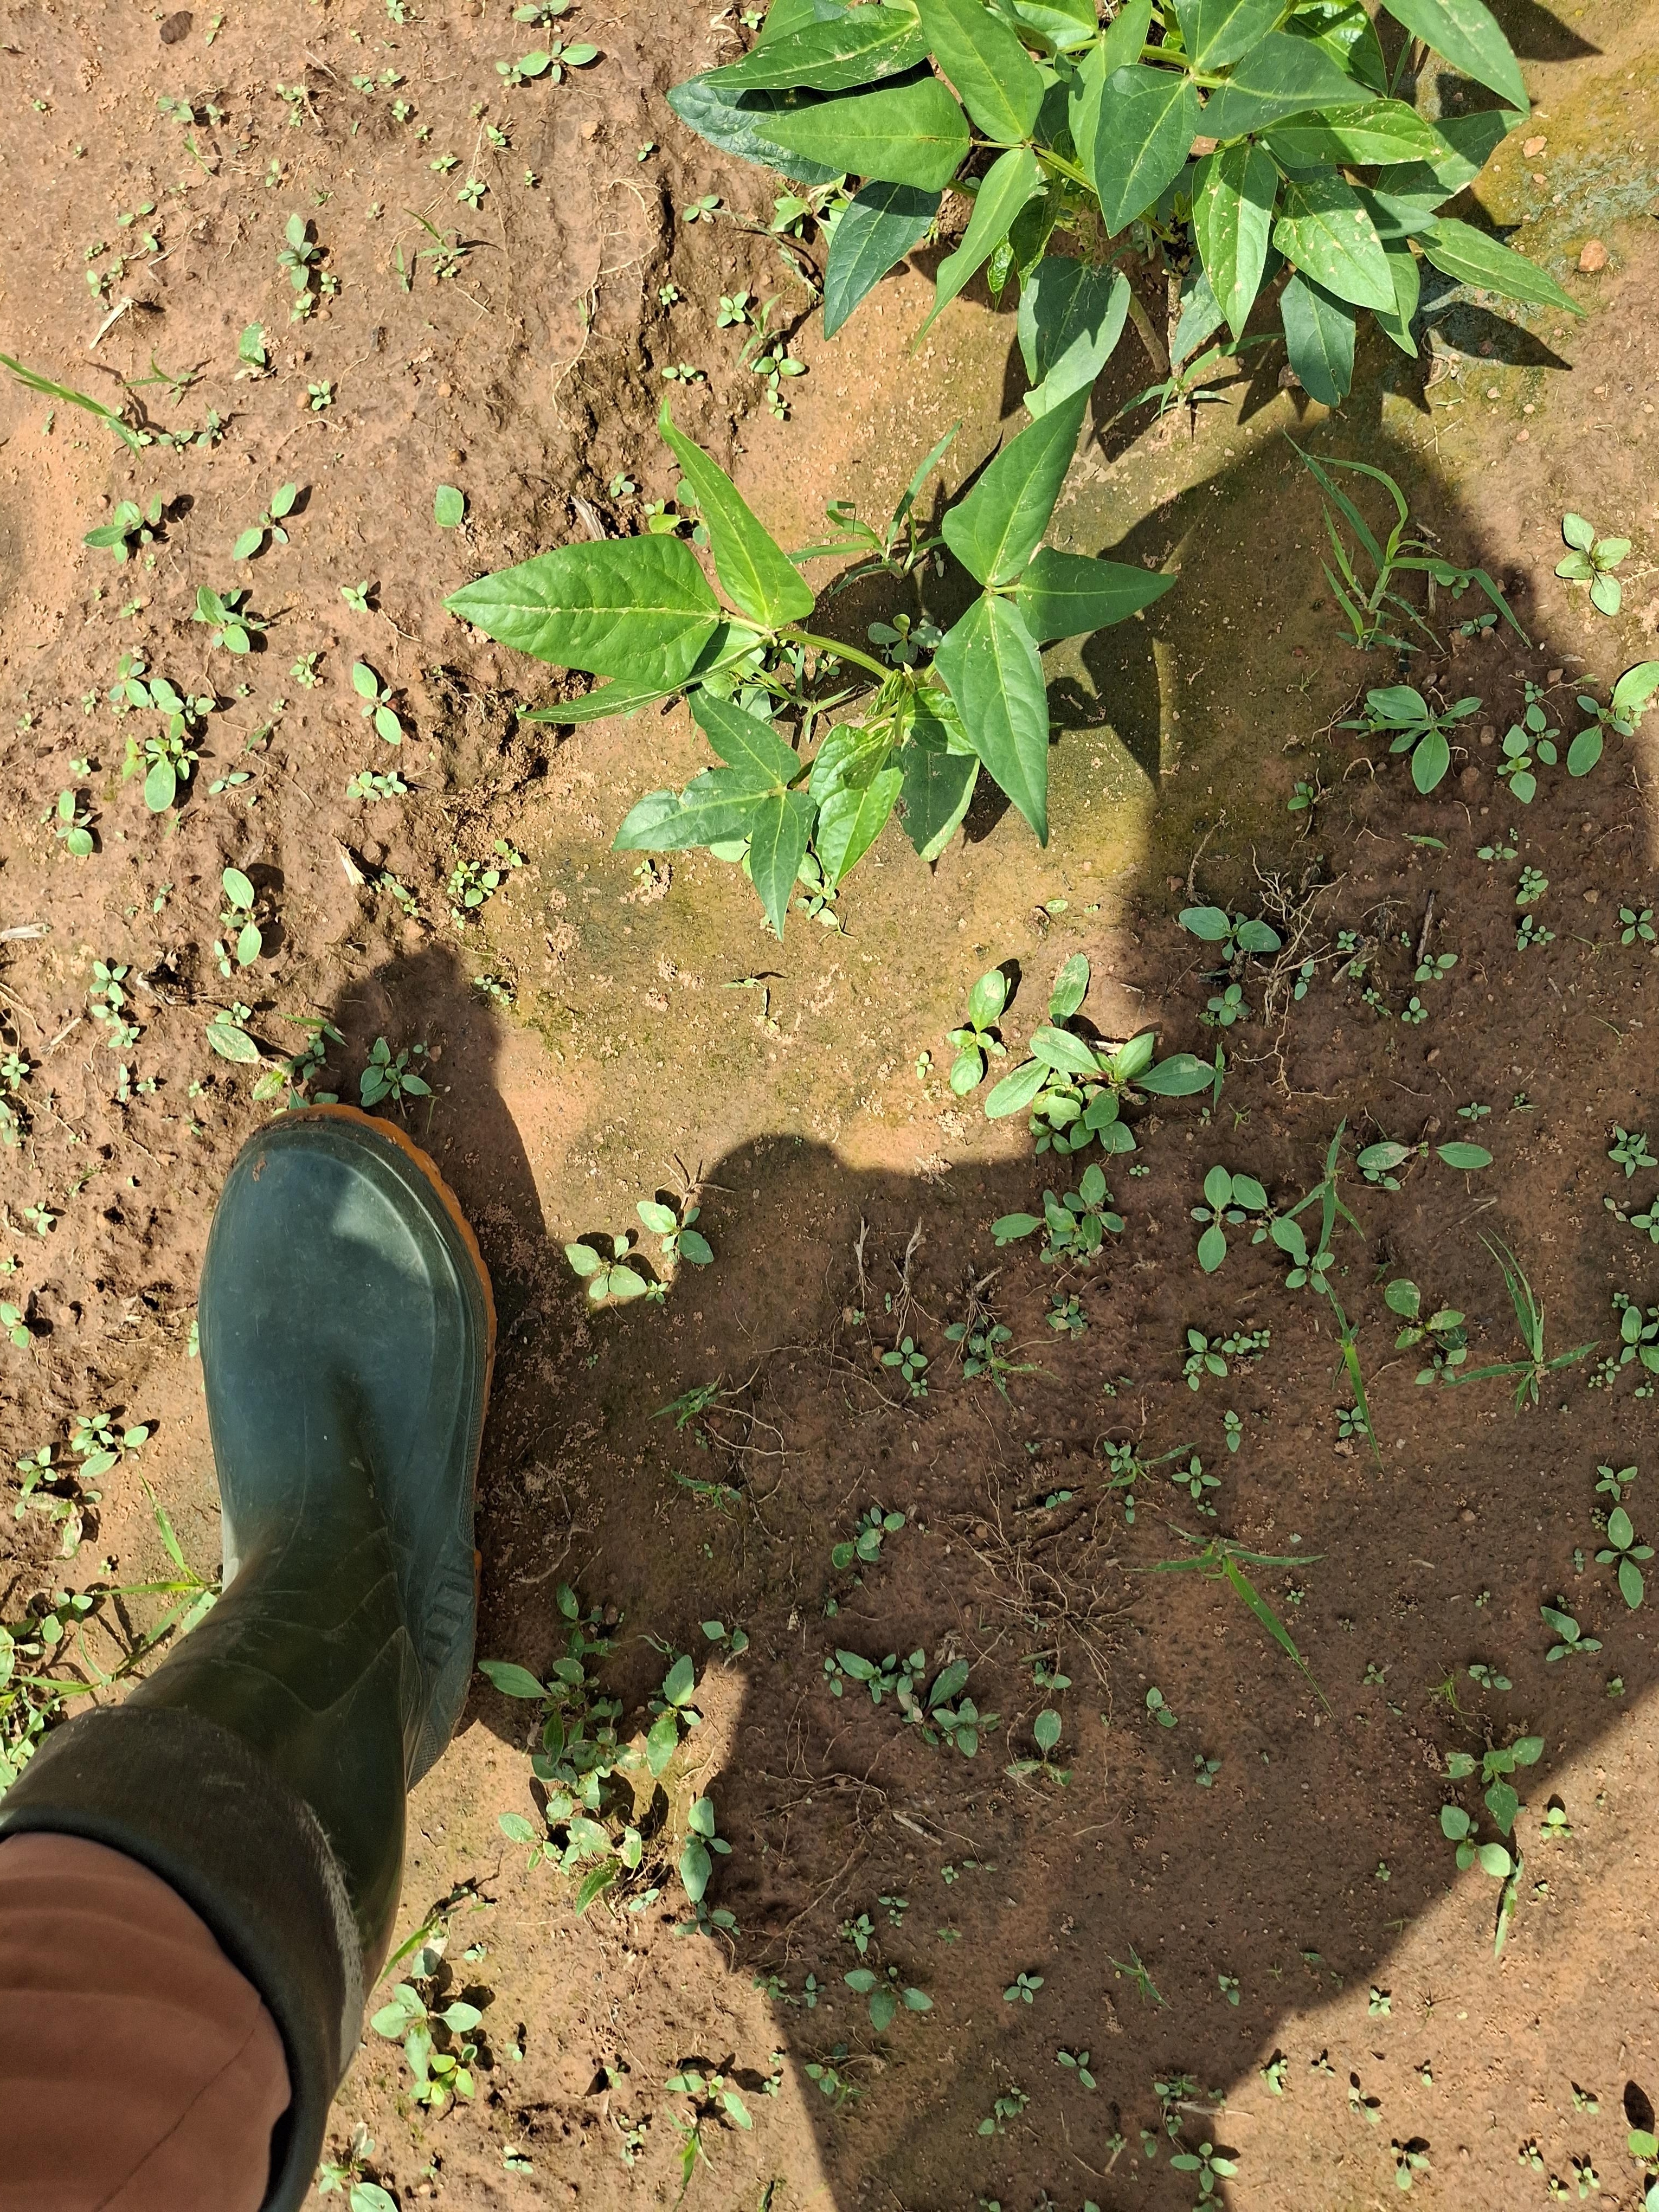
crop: cowpea
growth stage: sprouting emergence
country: Nigeria
